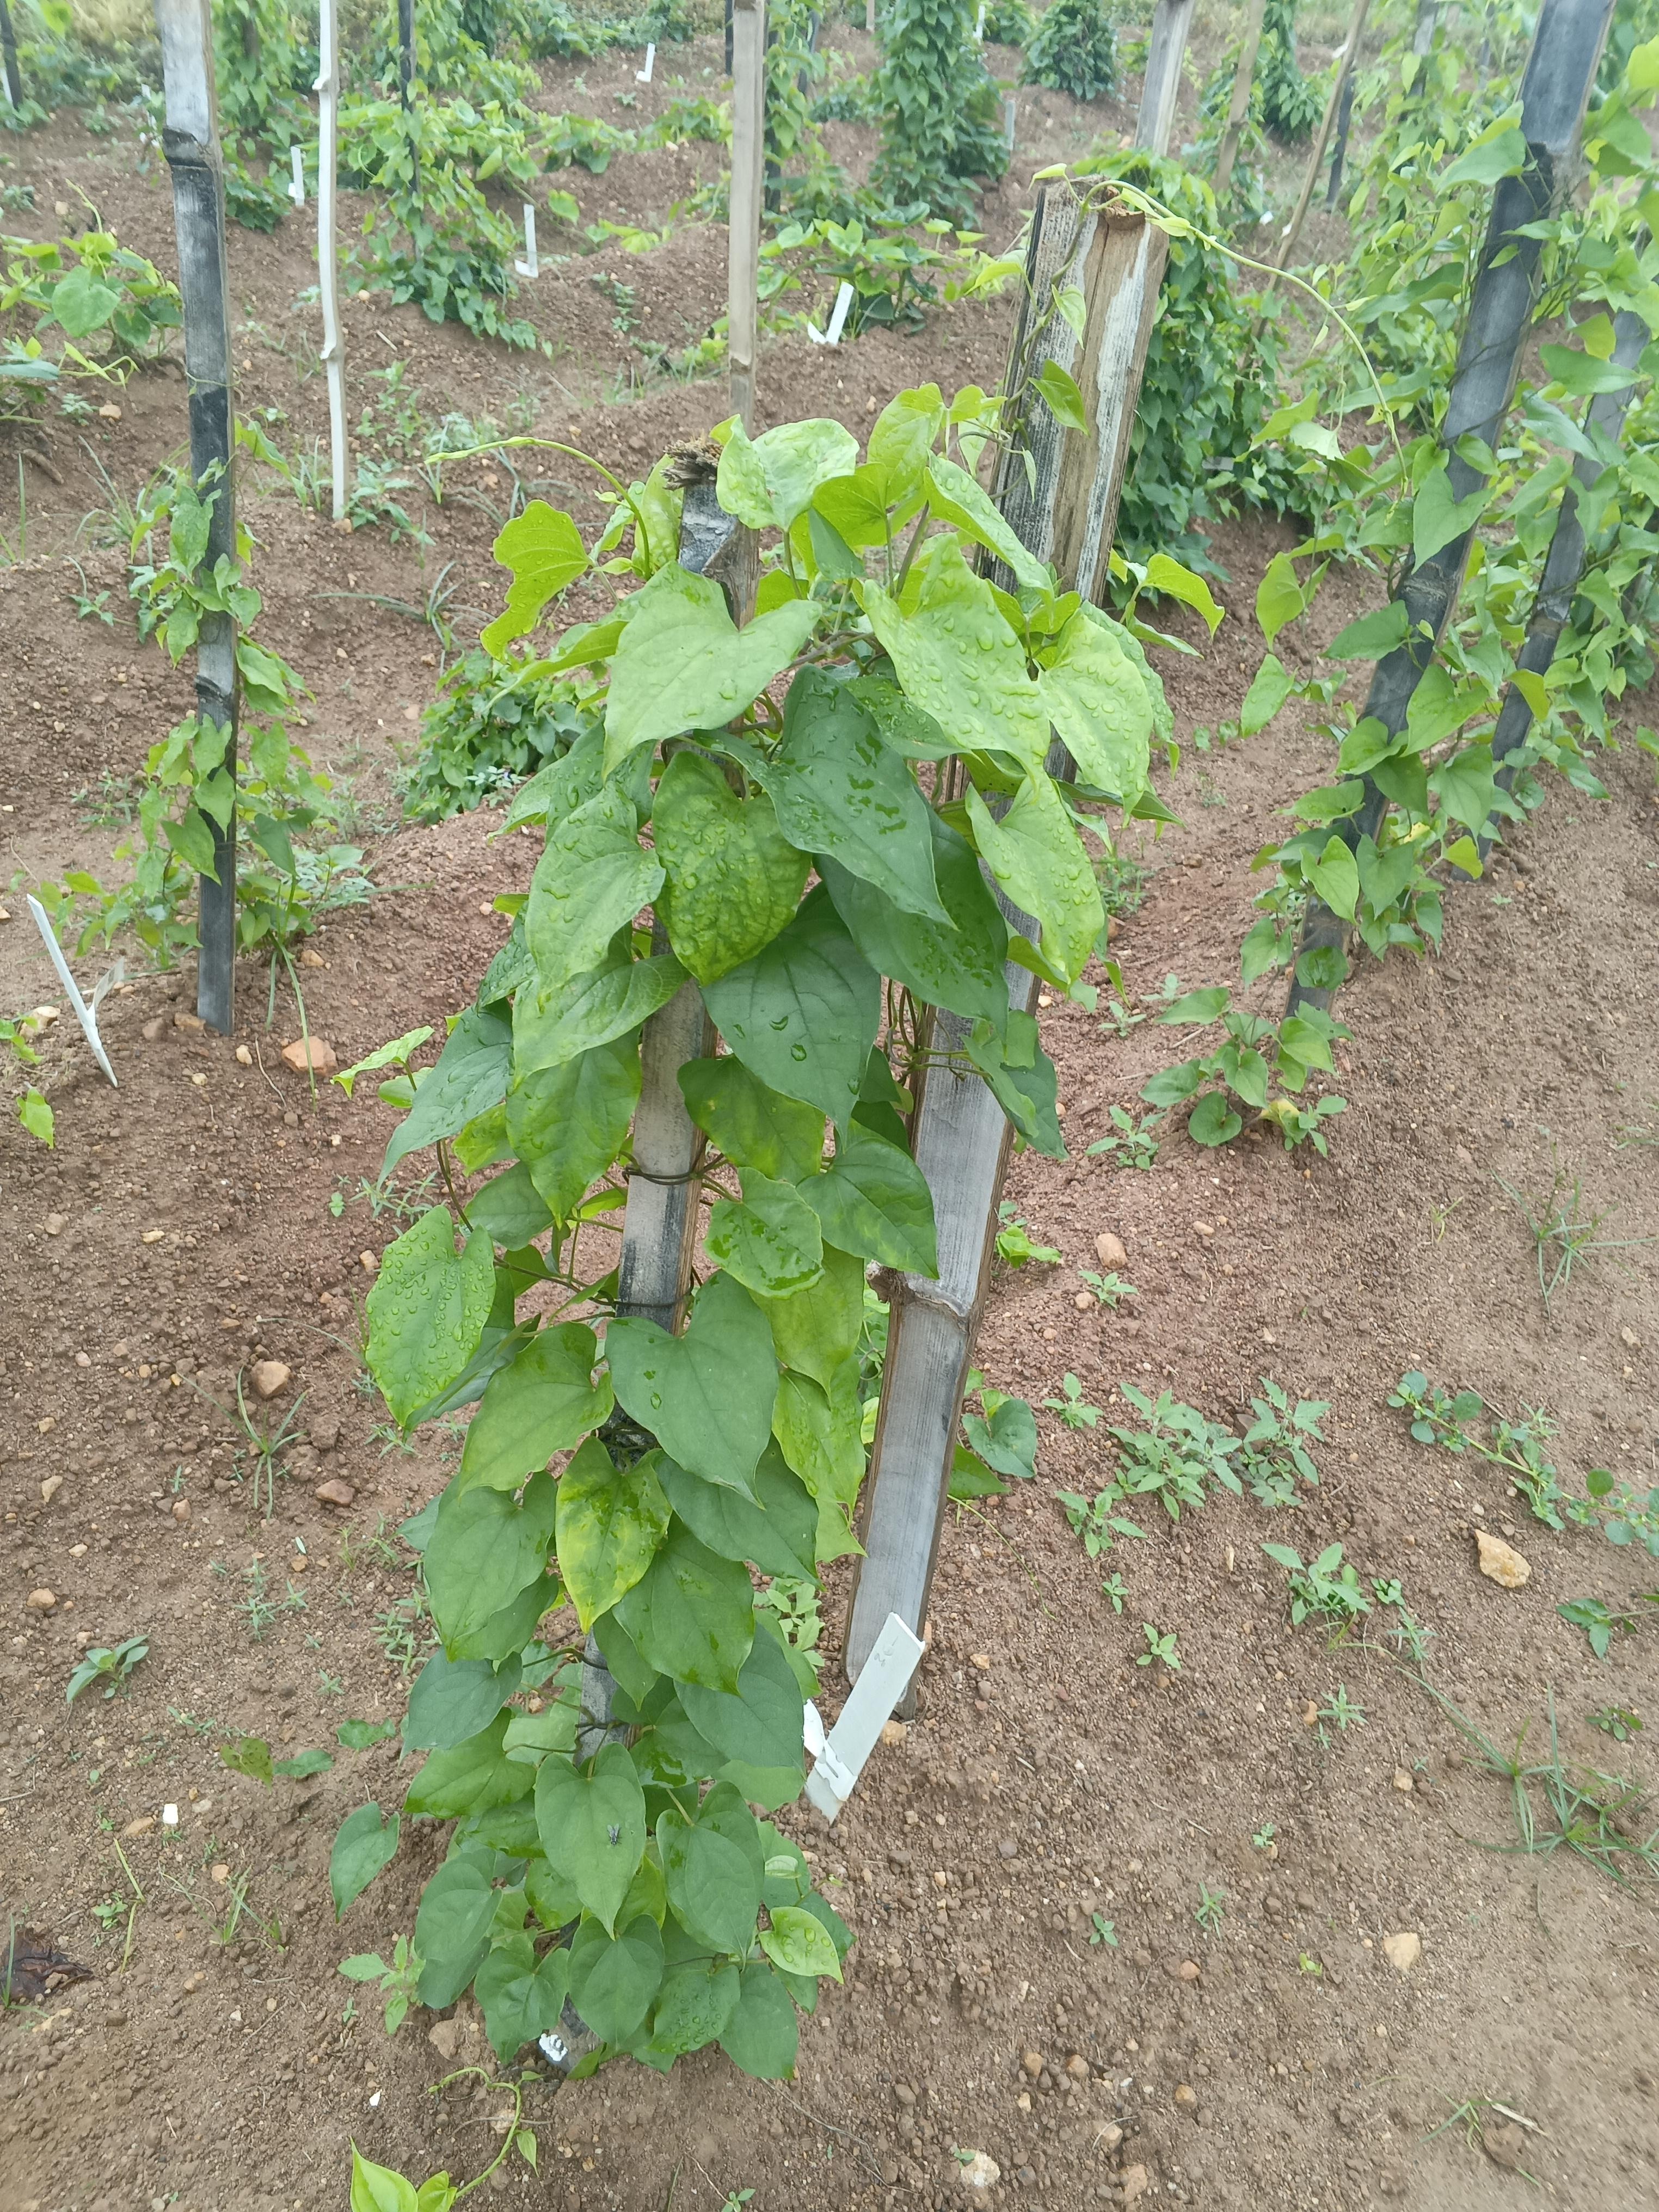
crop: yam
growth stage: vegetative
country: Nigeria
